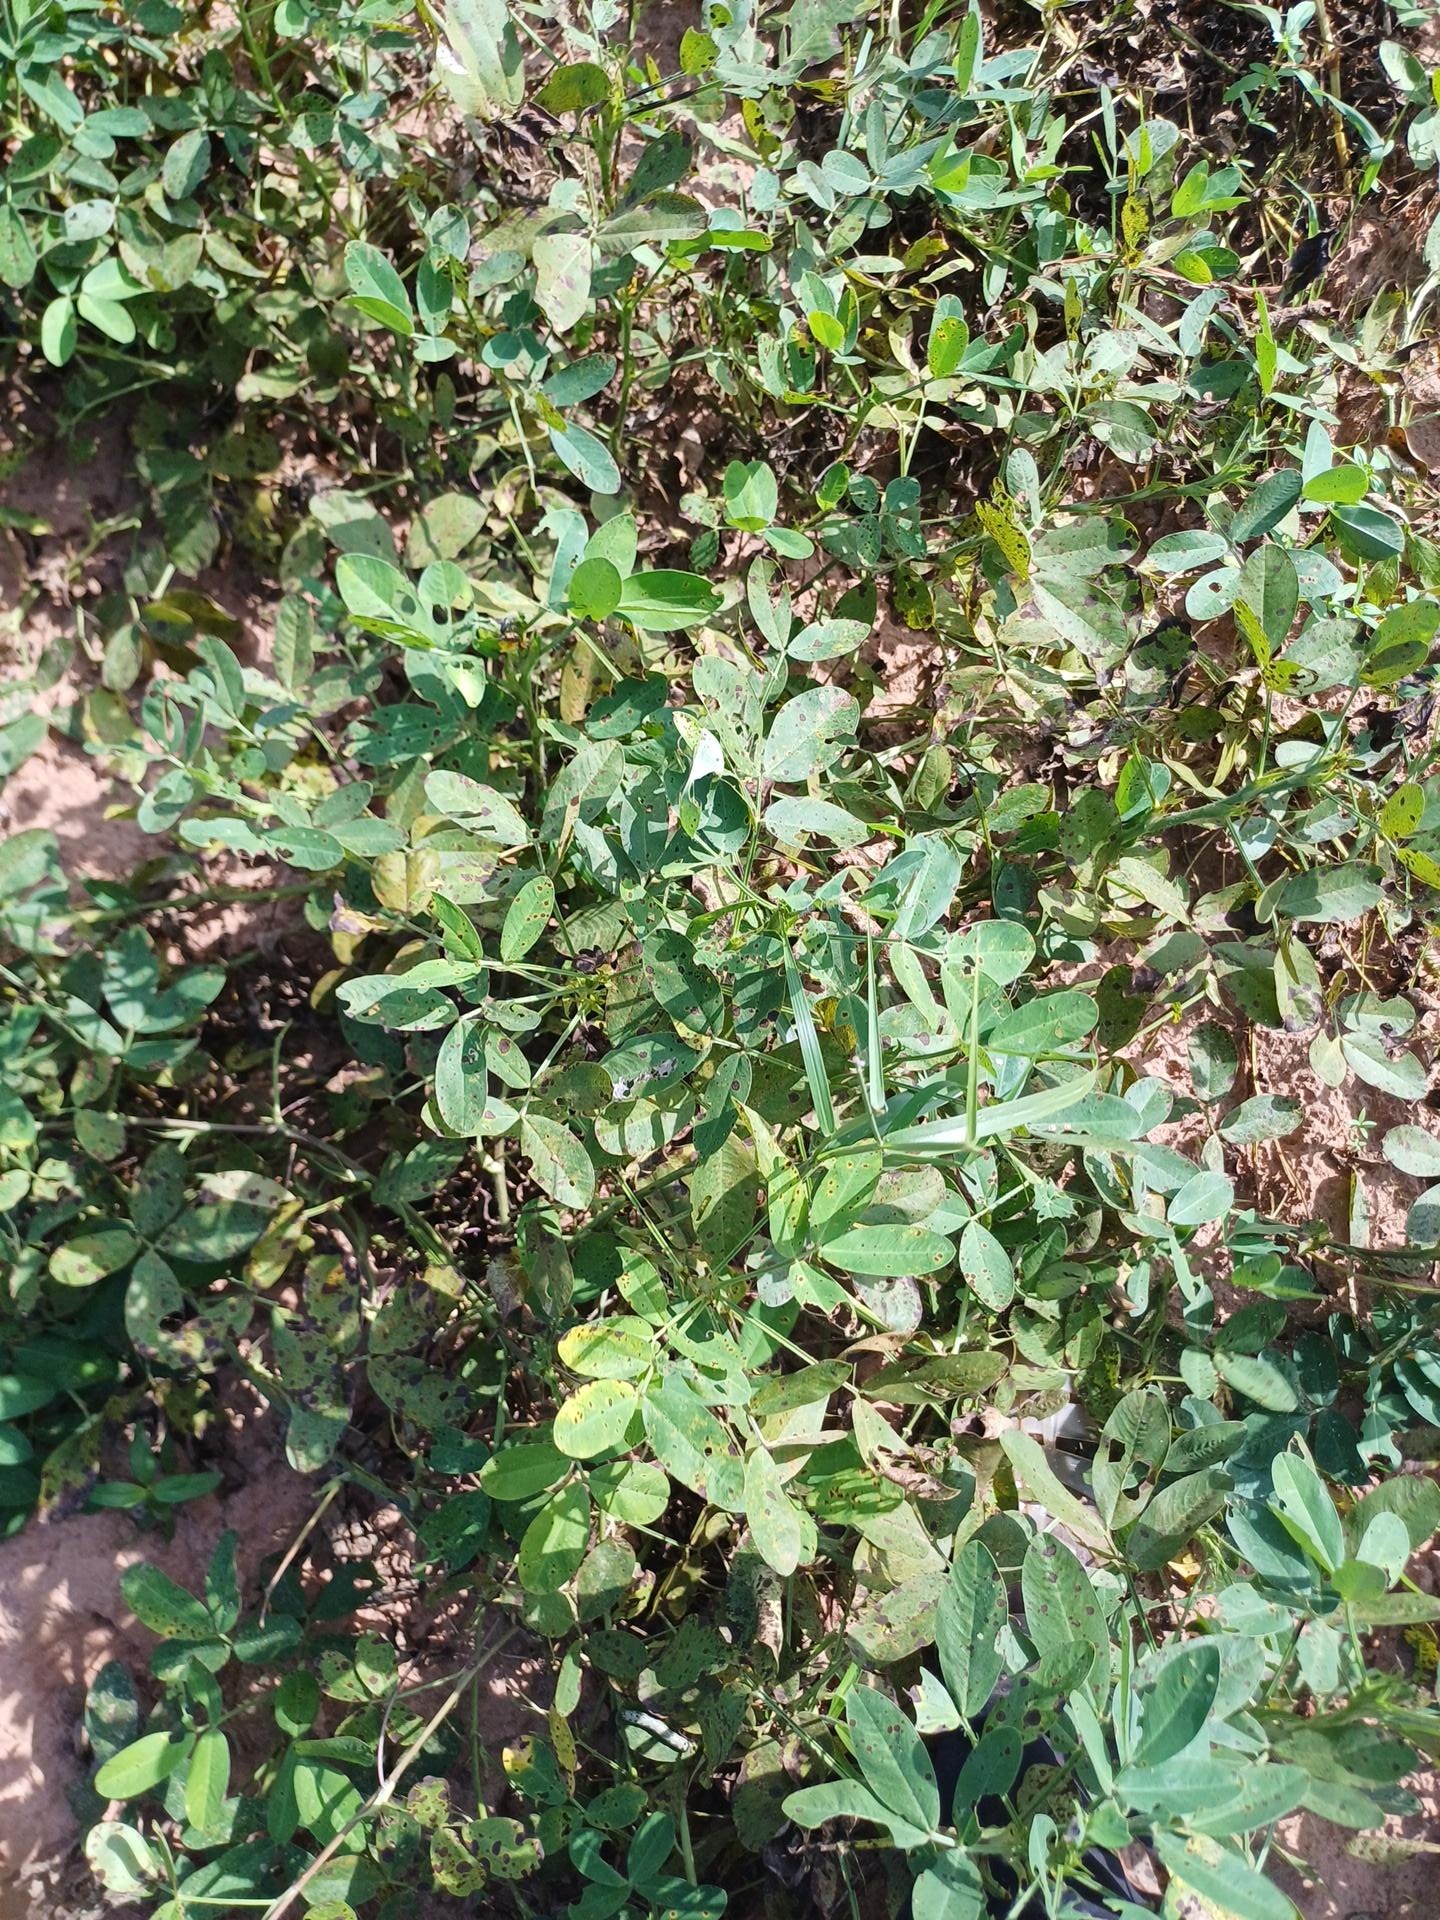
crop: groundnut
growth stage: flowering
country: Senegal
